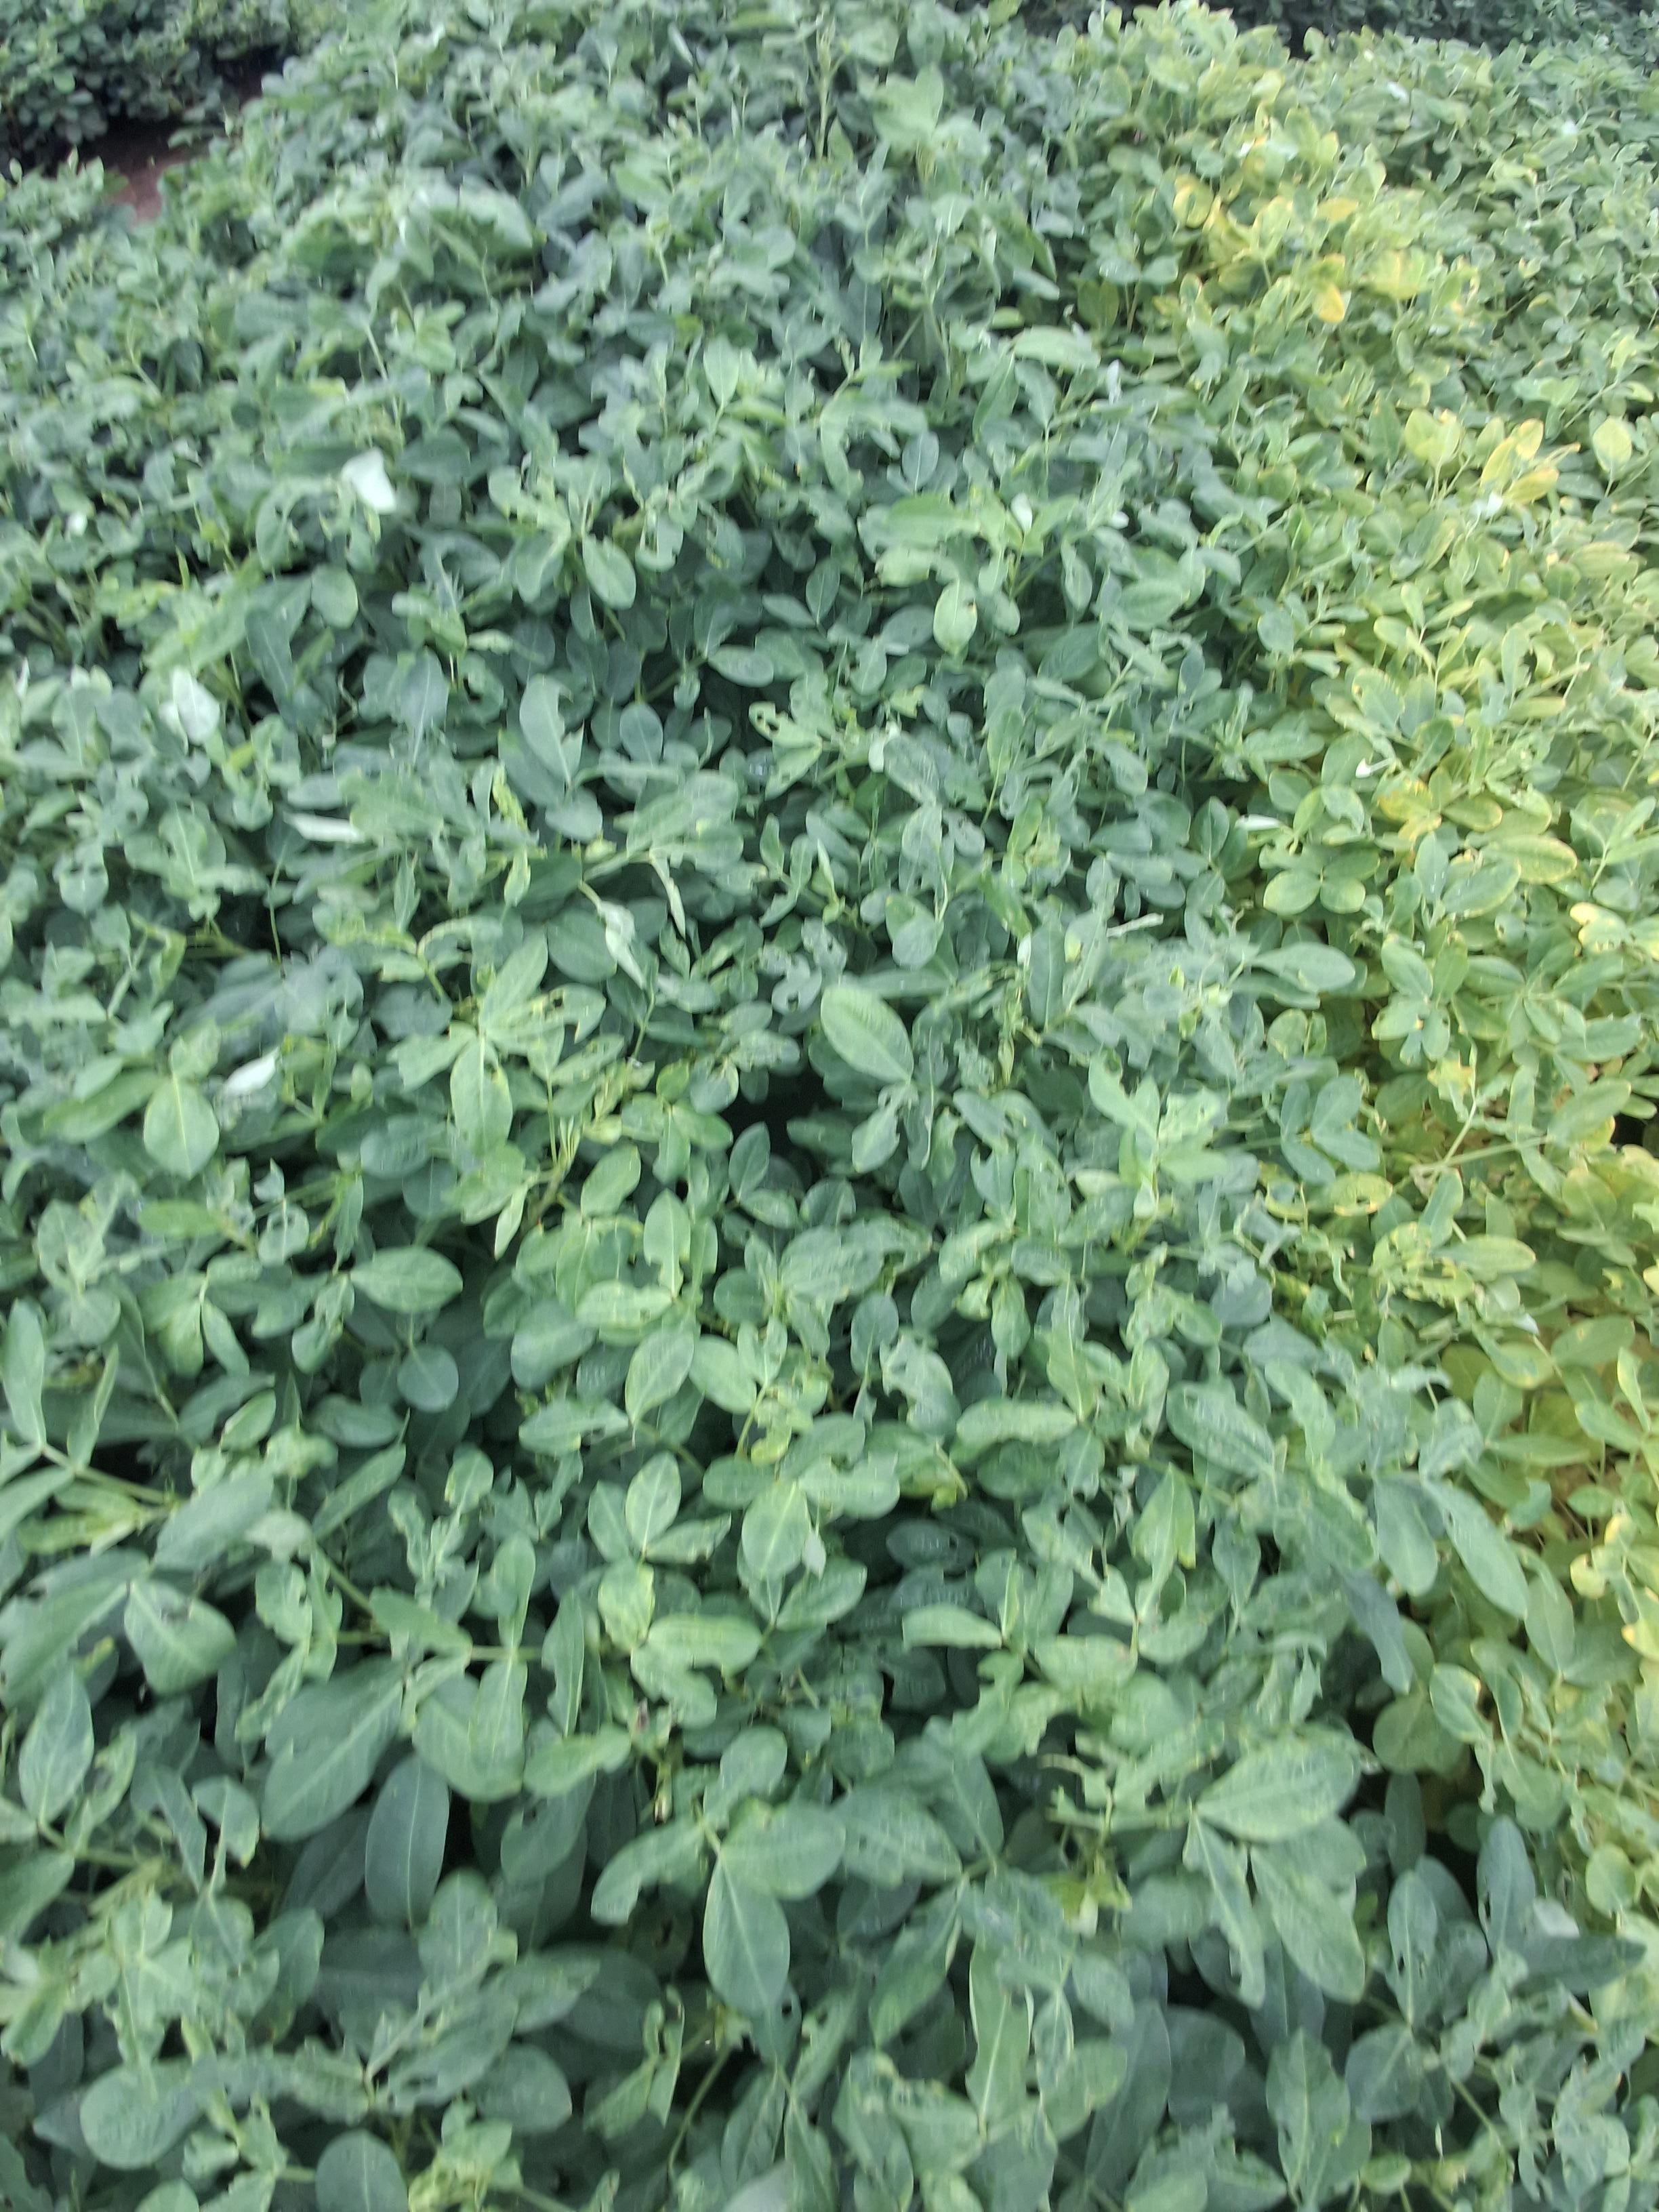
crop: groundnut
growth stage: pegging
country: Kenya
